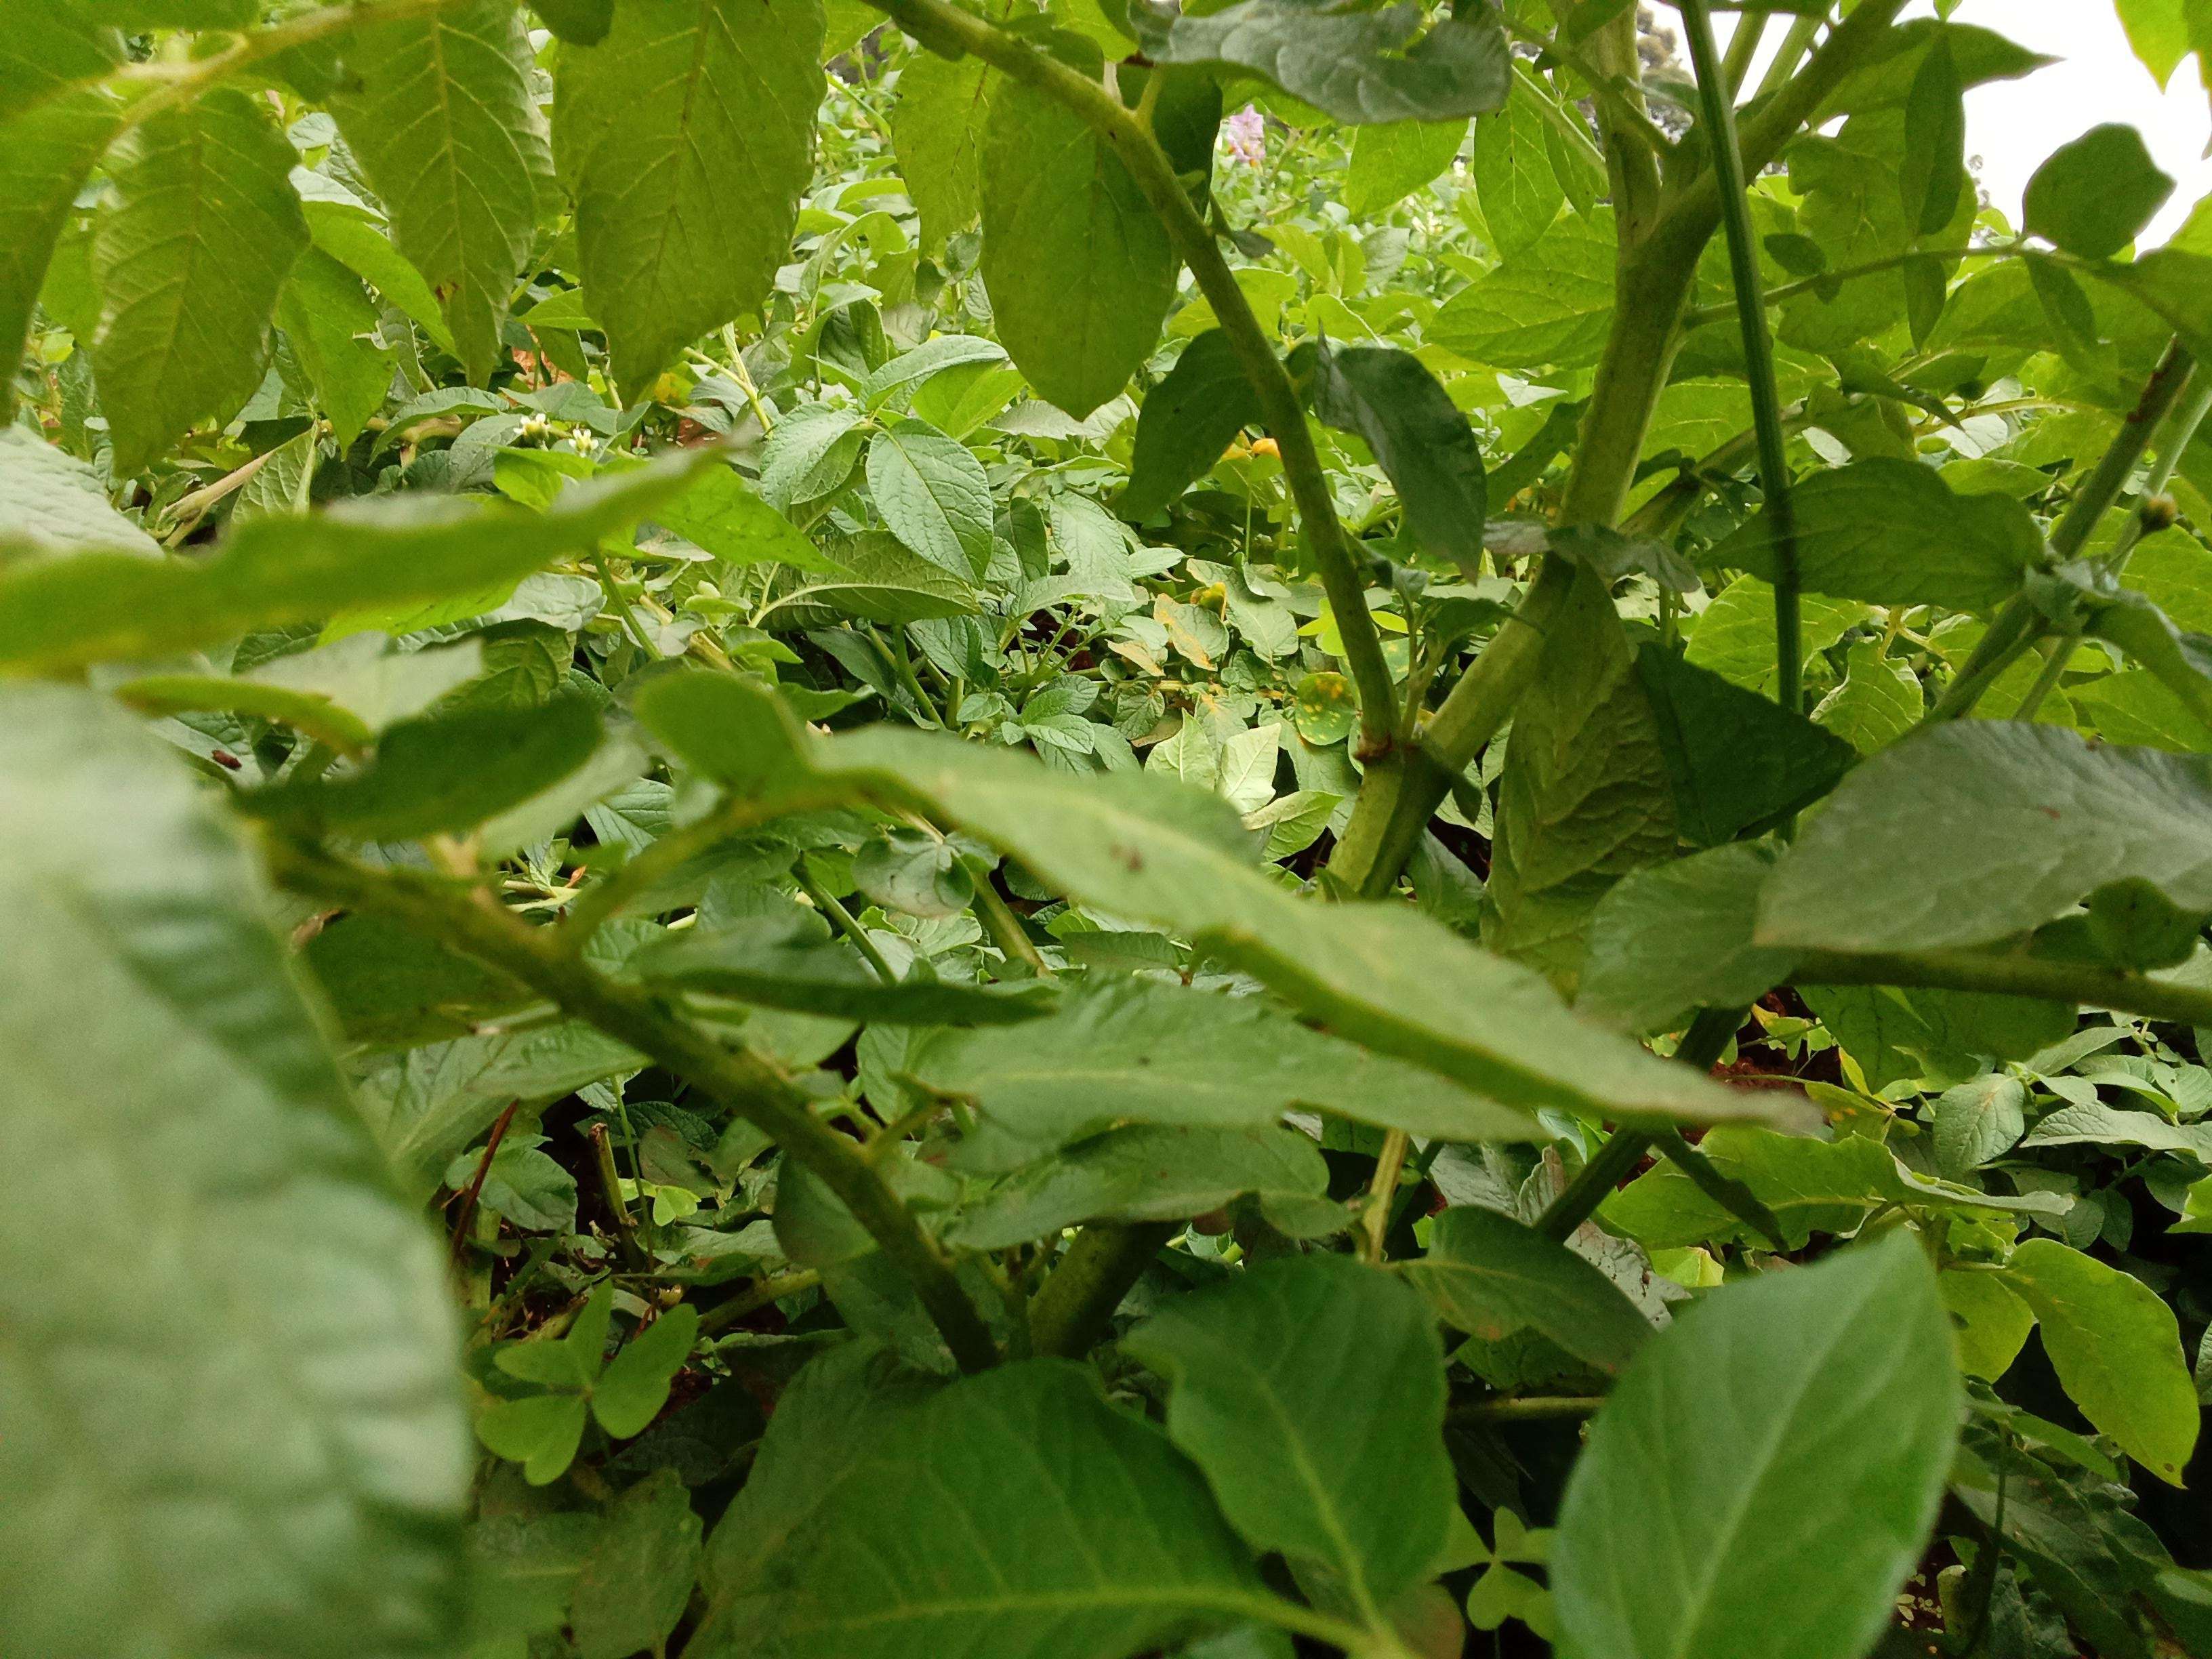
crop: potato
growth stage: flowering
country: Kenya
